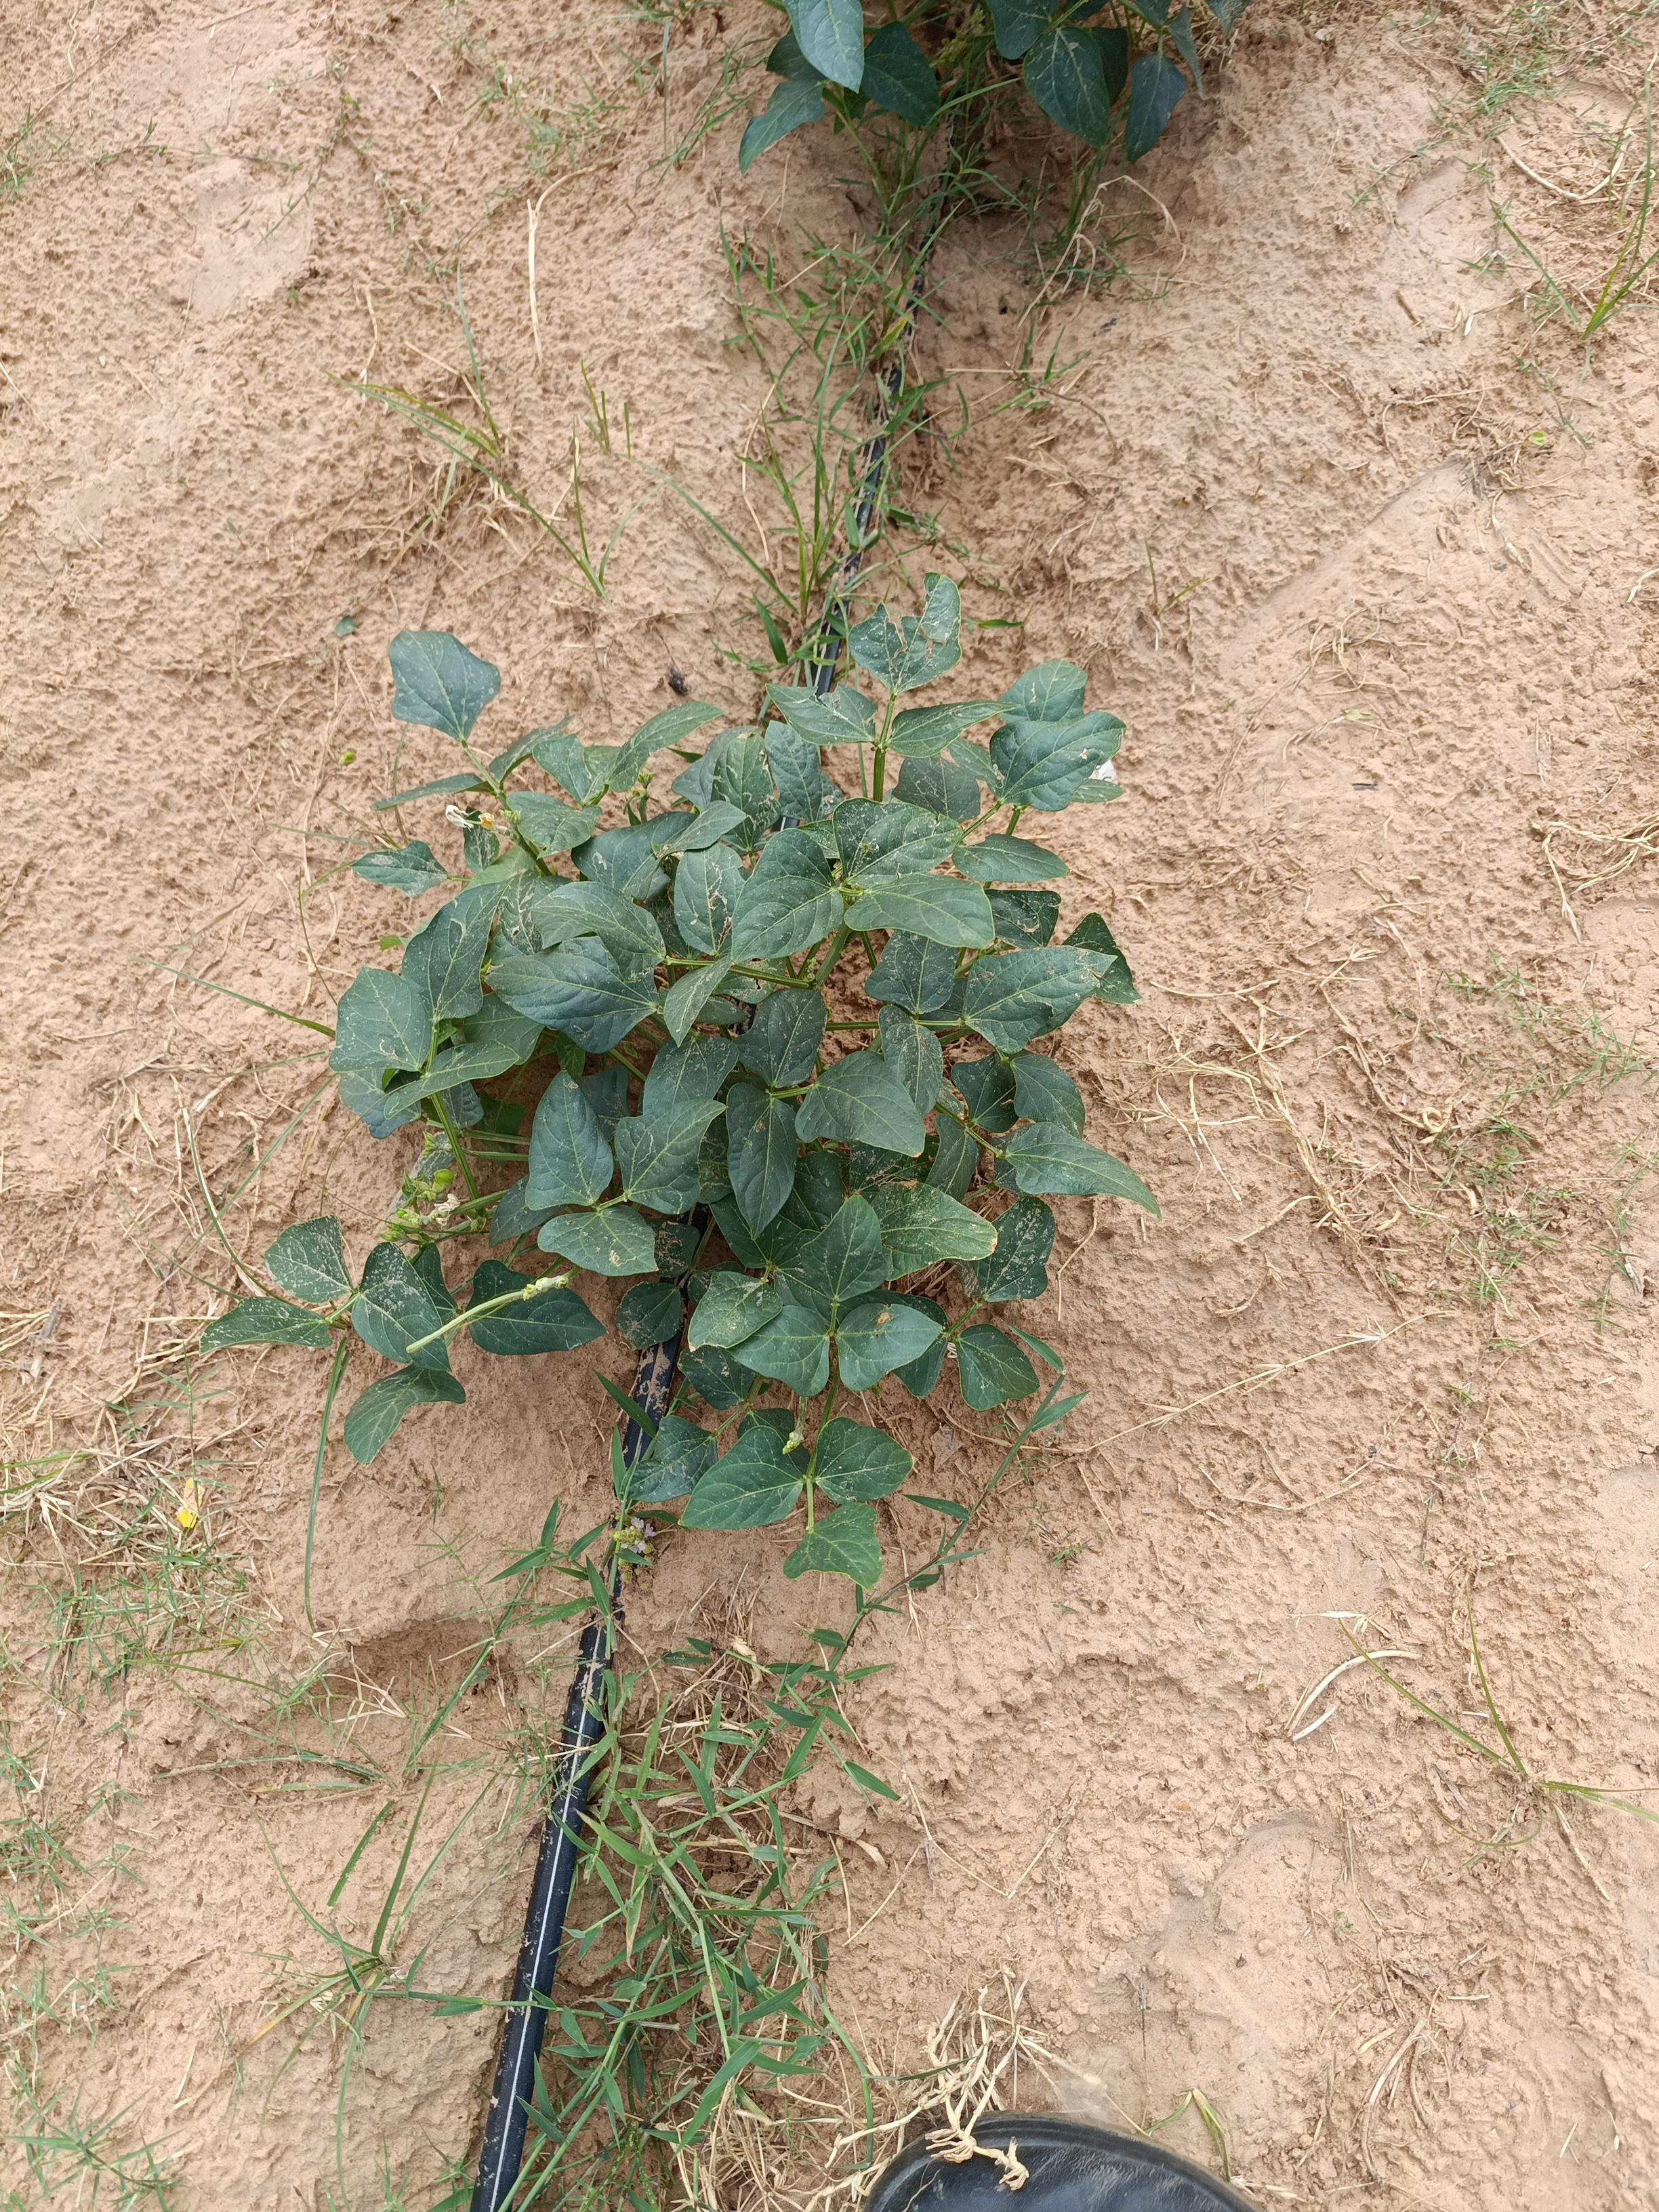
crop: cowpea
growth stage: development pod
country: Nigeria
